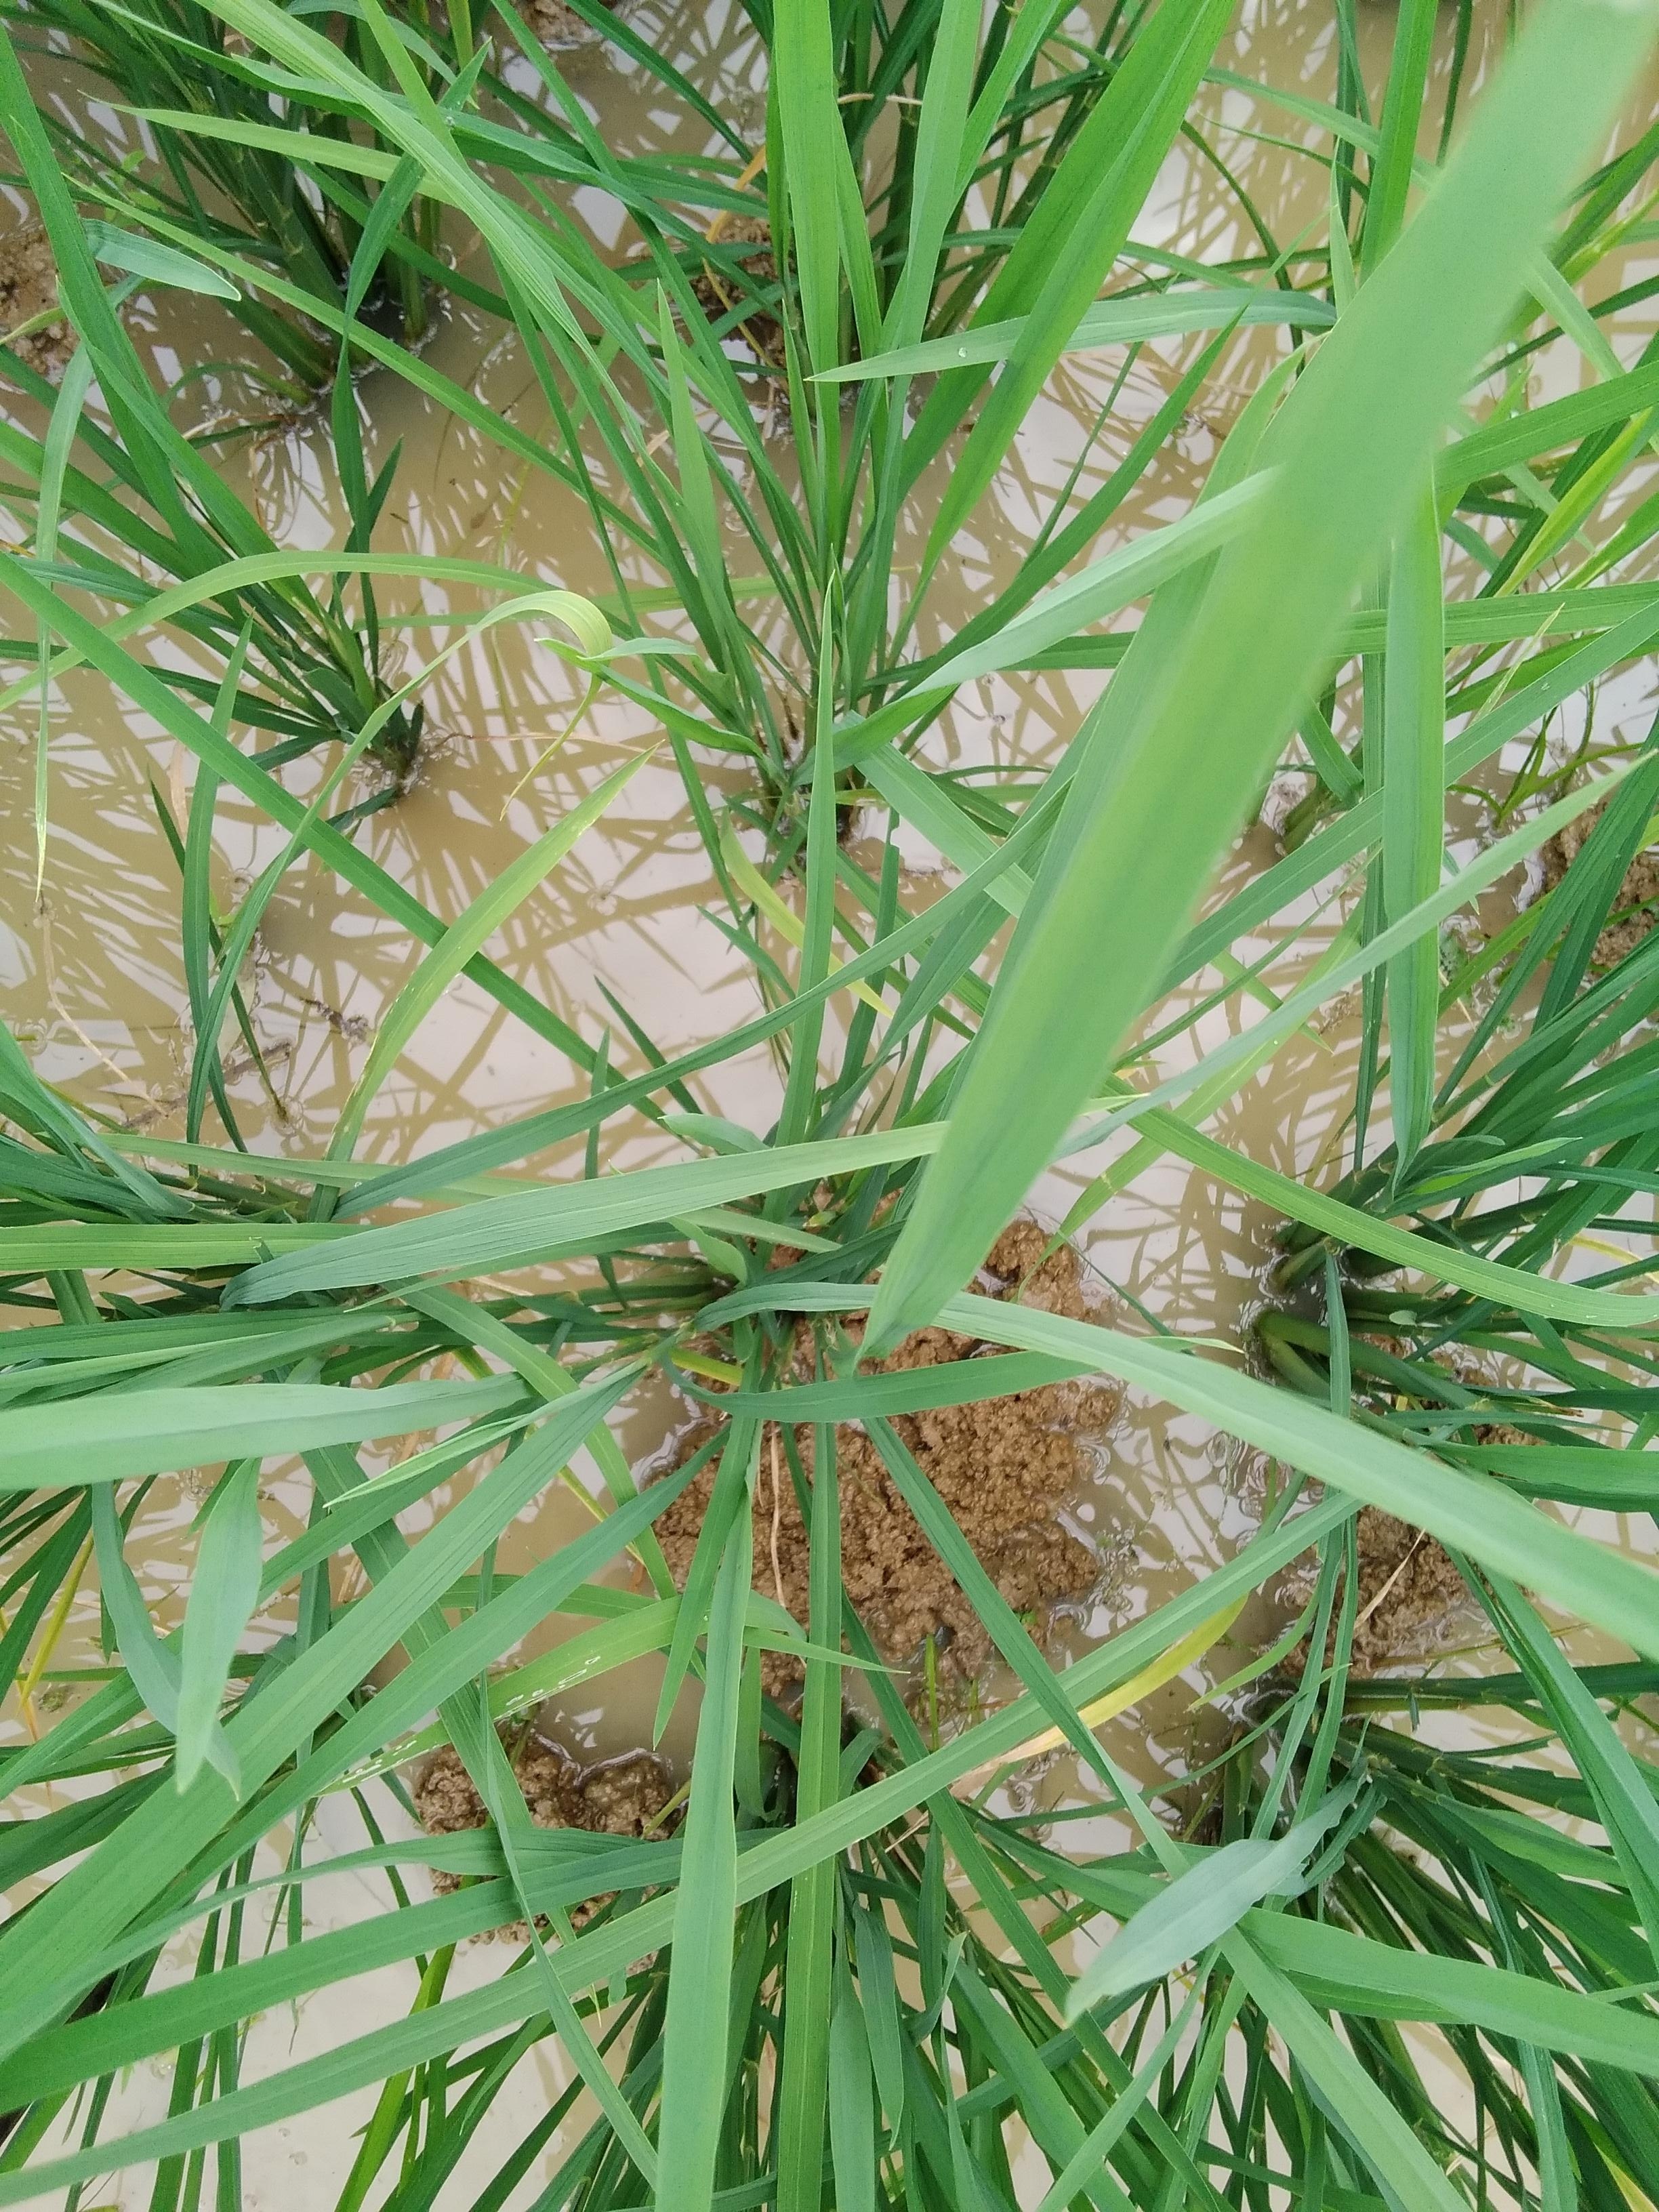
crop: rice
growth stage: vegetative
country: Nigeria
